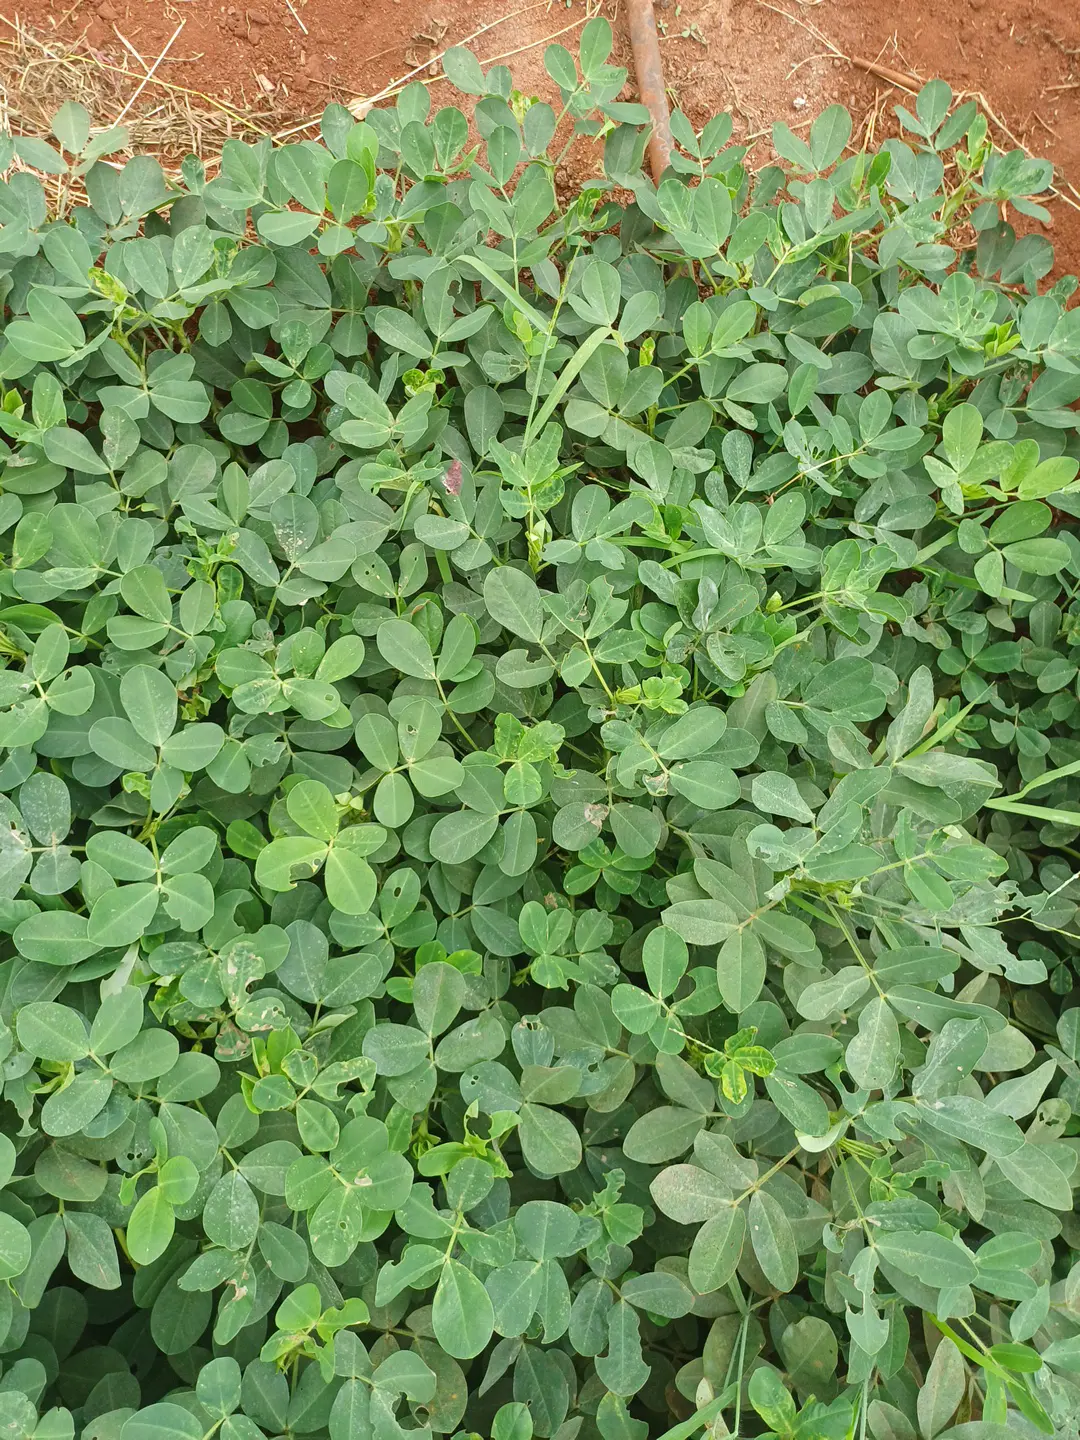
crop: groundnut
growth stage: pegging
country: Kenya
